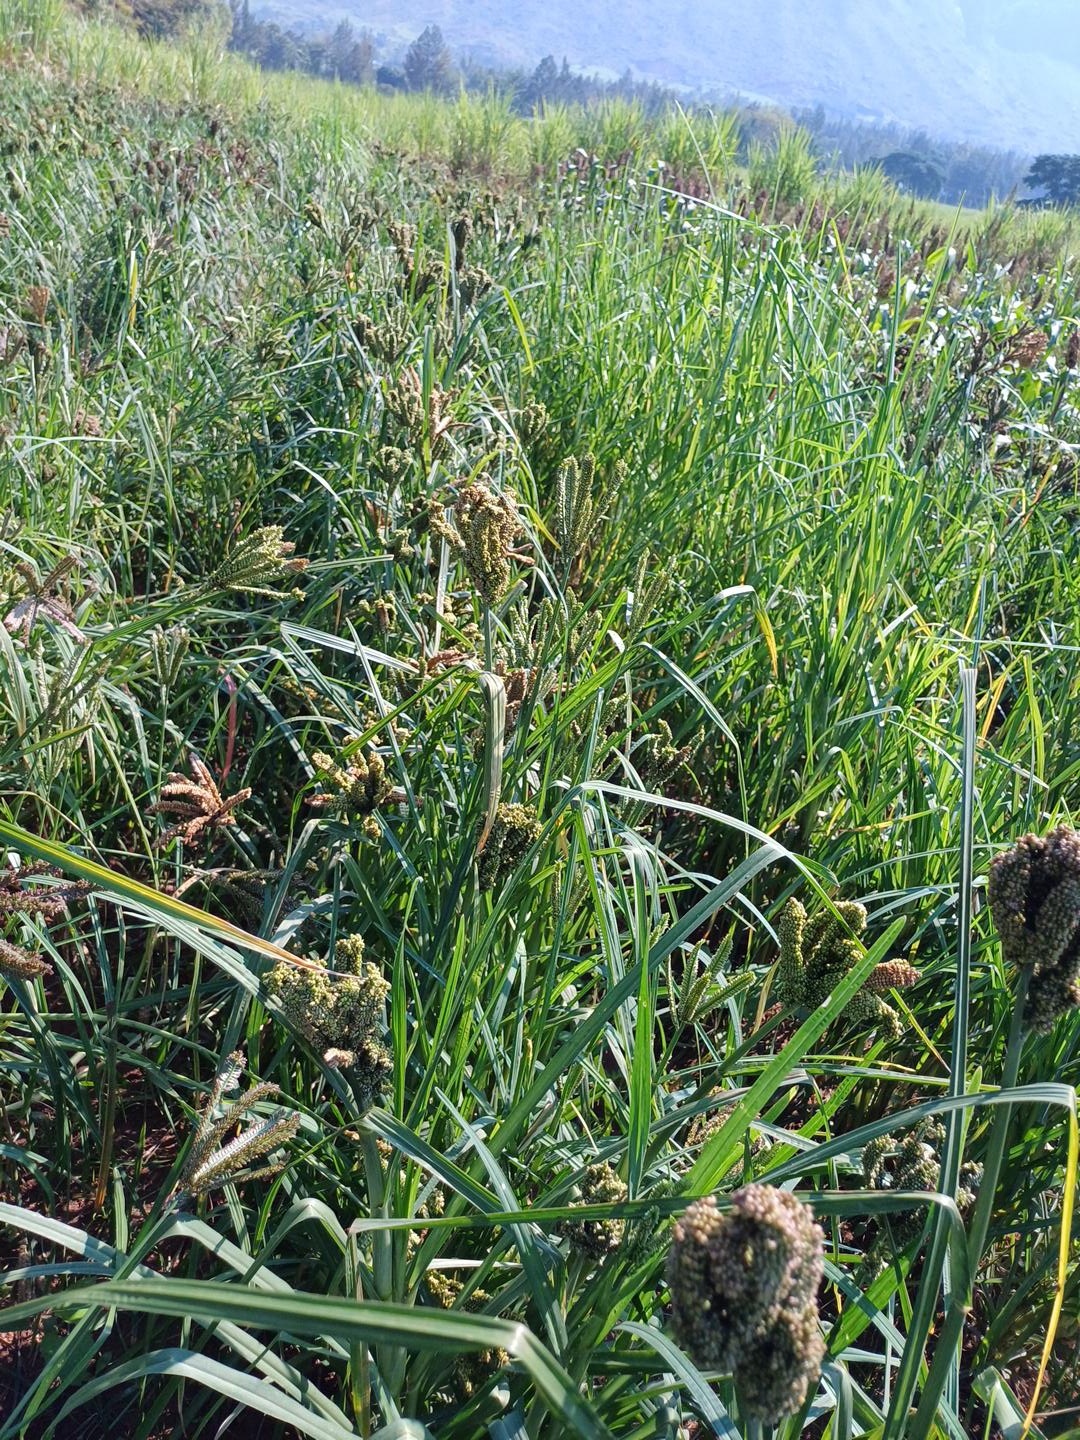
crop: finger millet
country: Kenya
